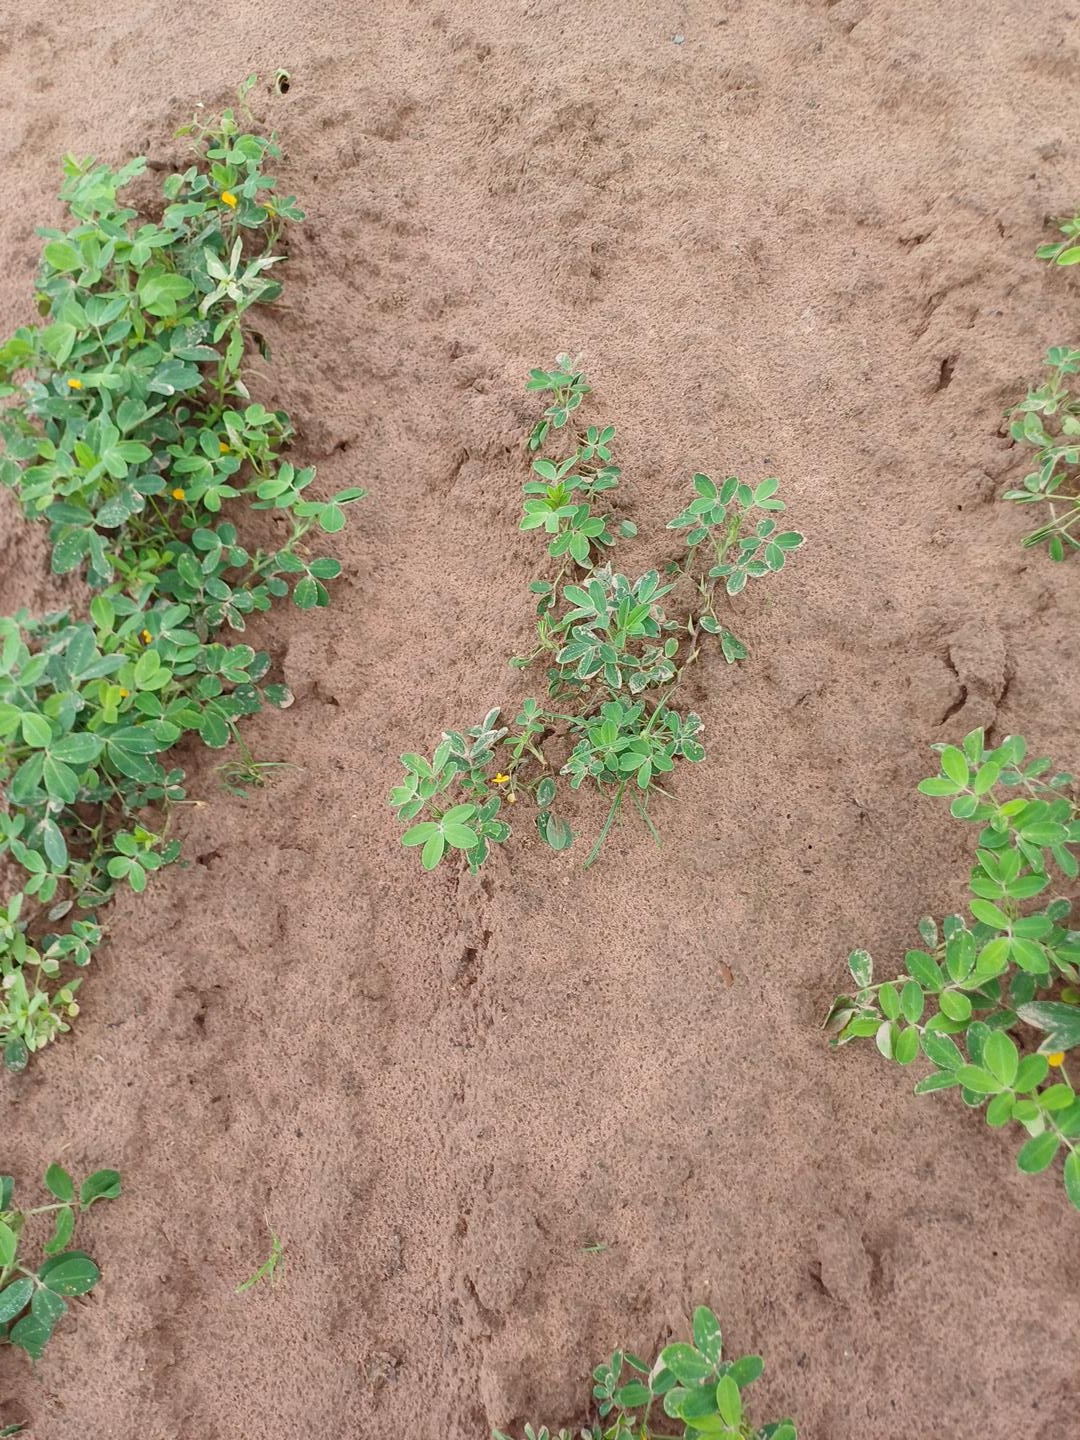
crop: groundnut
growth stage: flowering
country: Senegal
